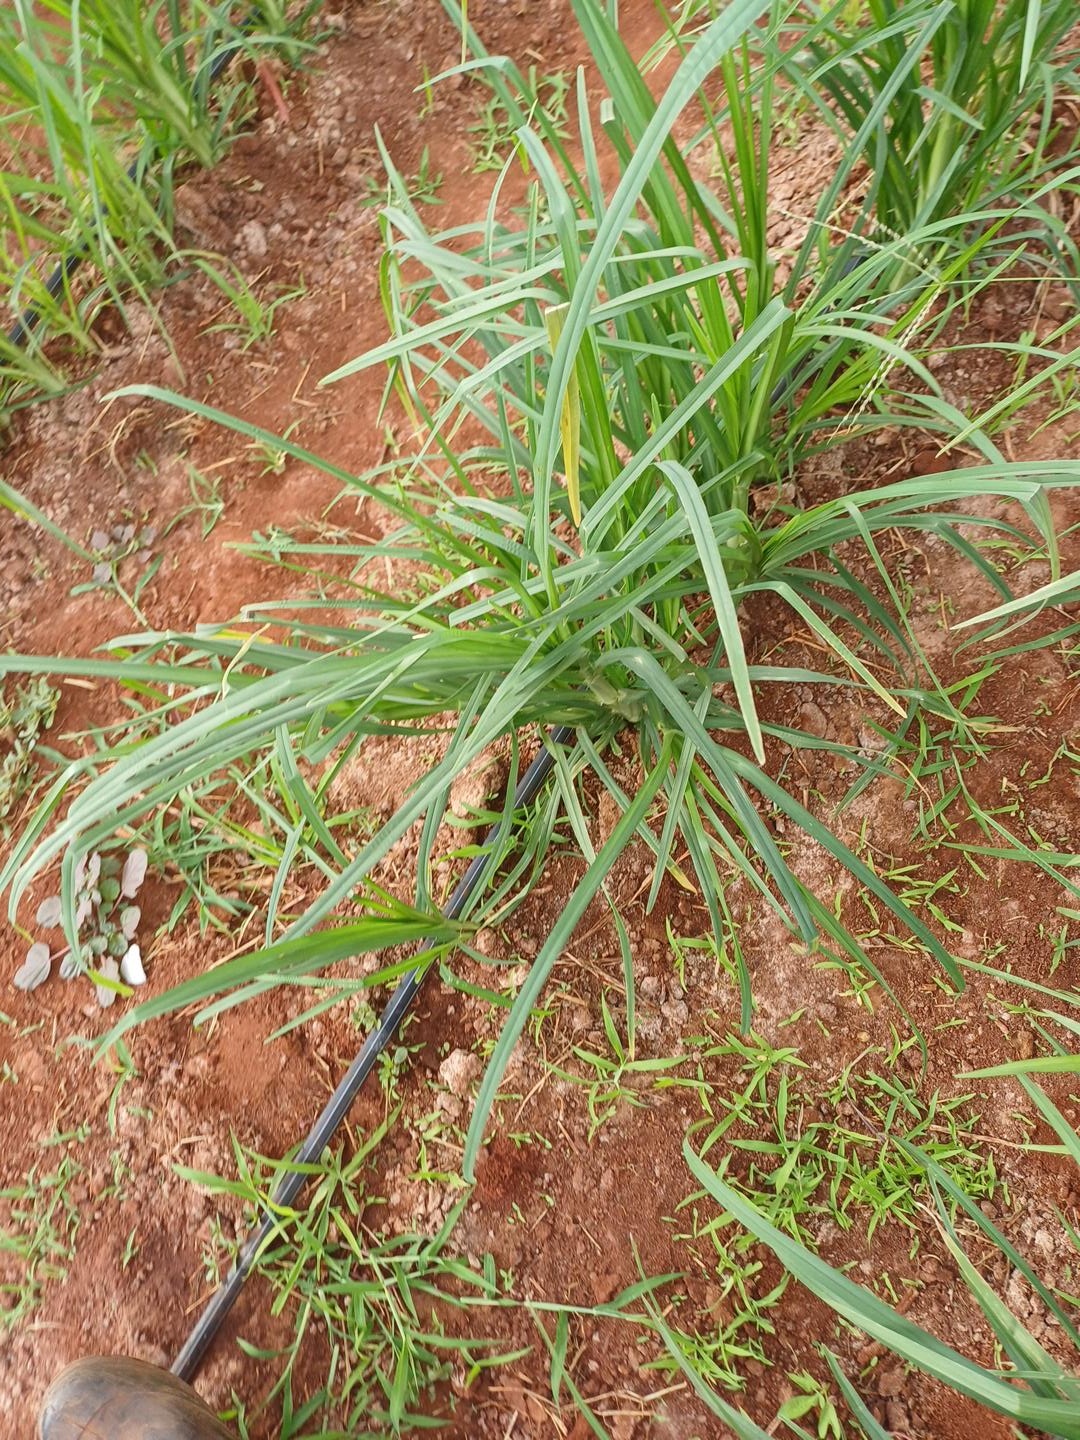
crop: finger millet
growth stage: vegetative
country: Kenya
